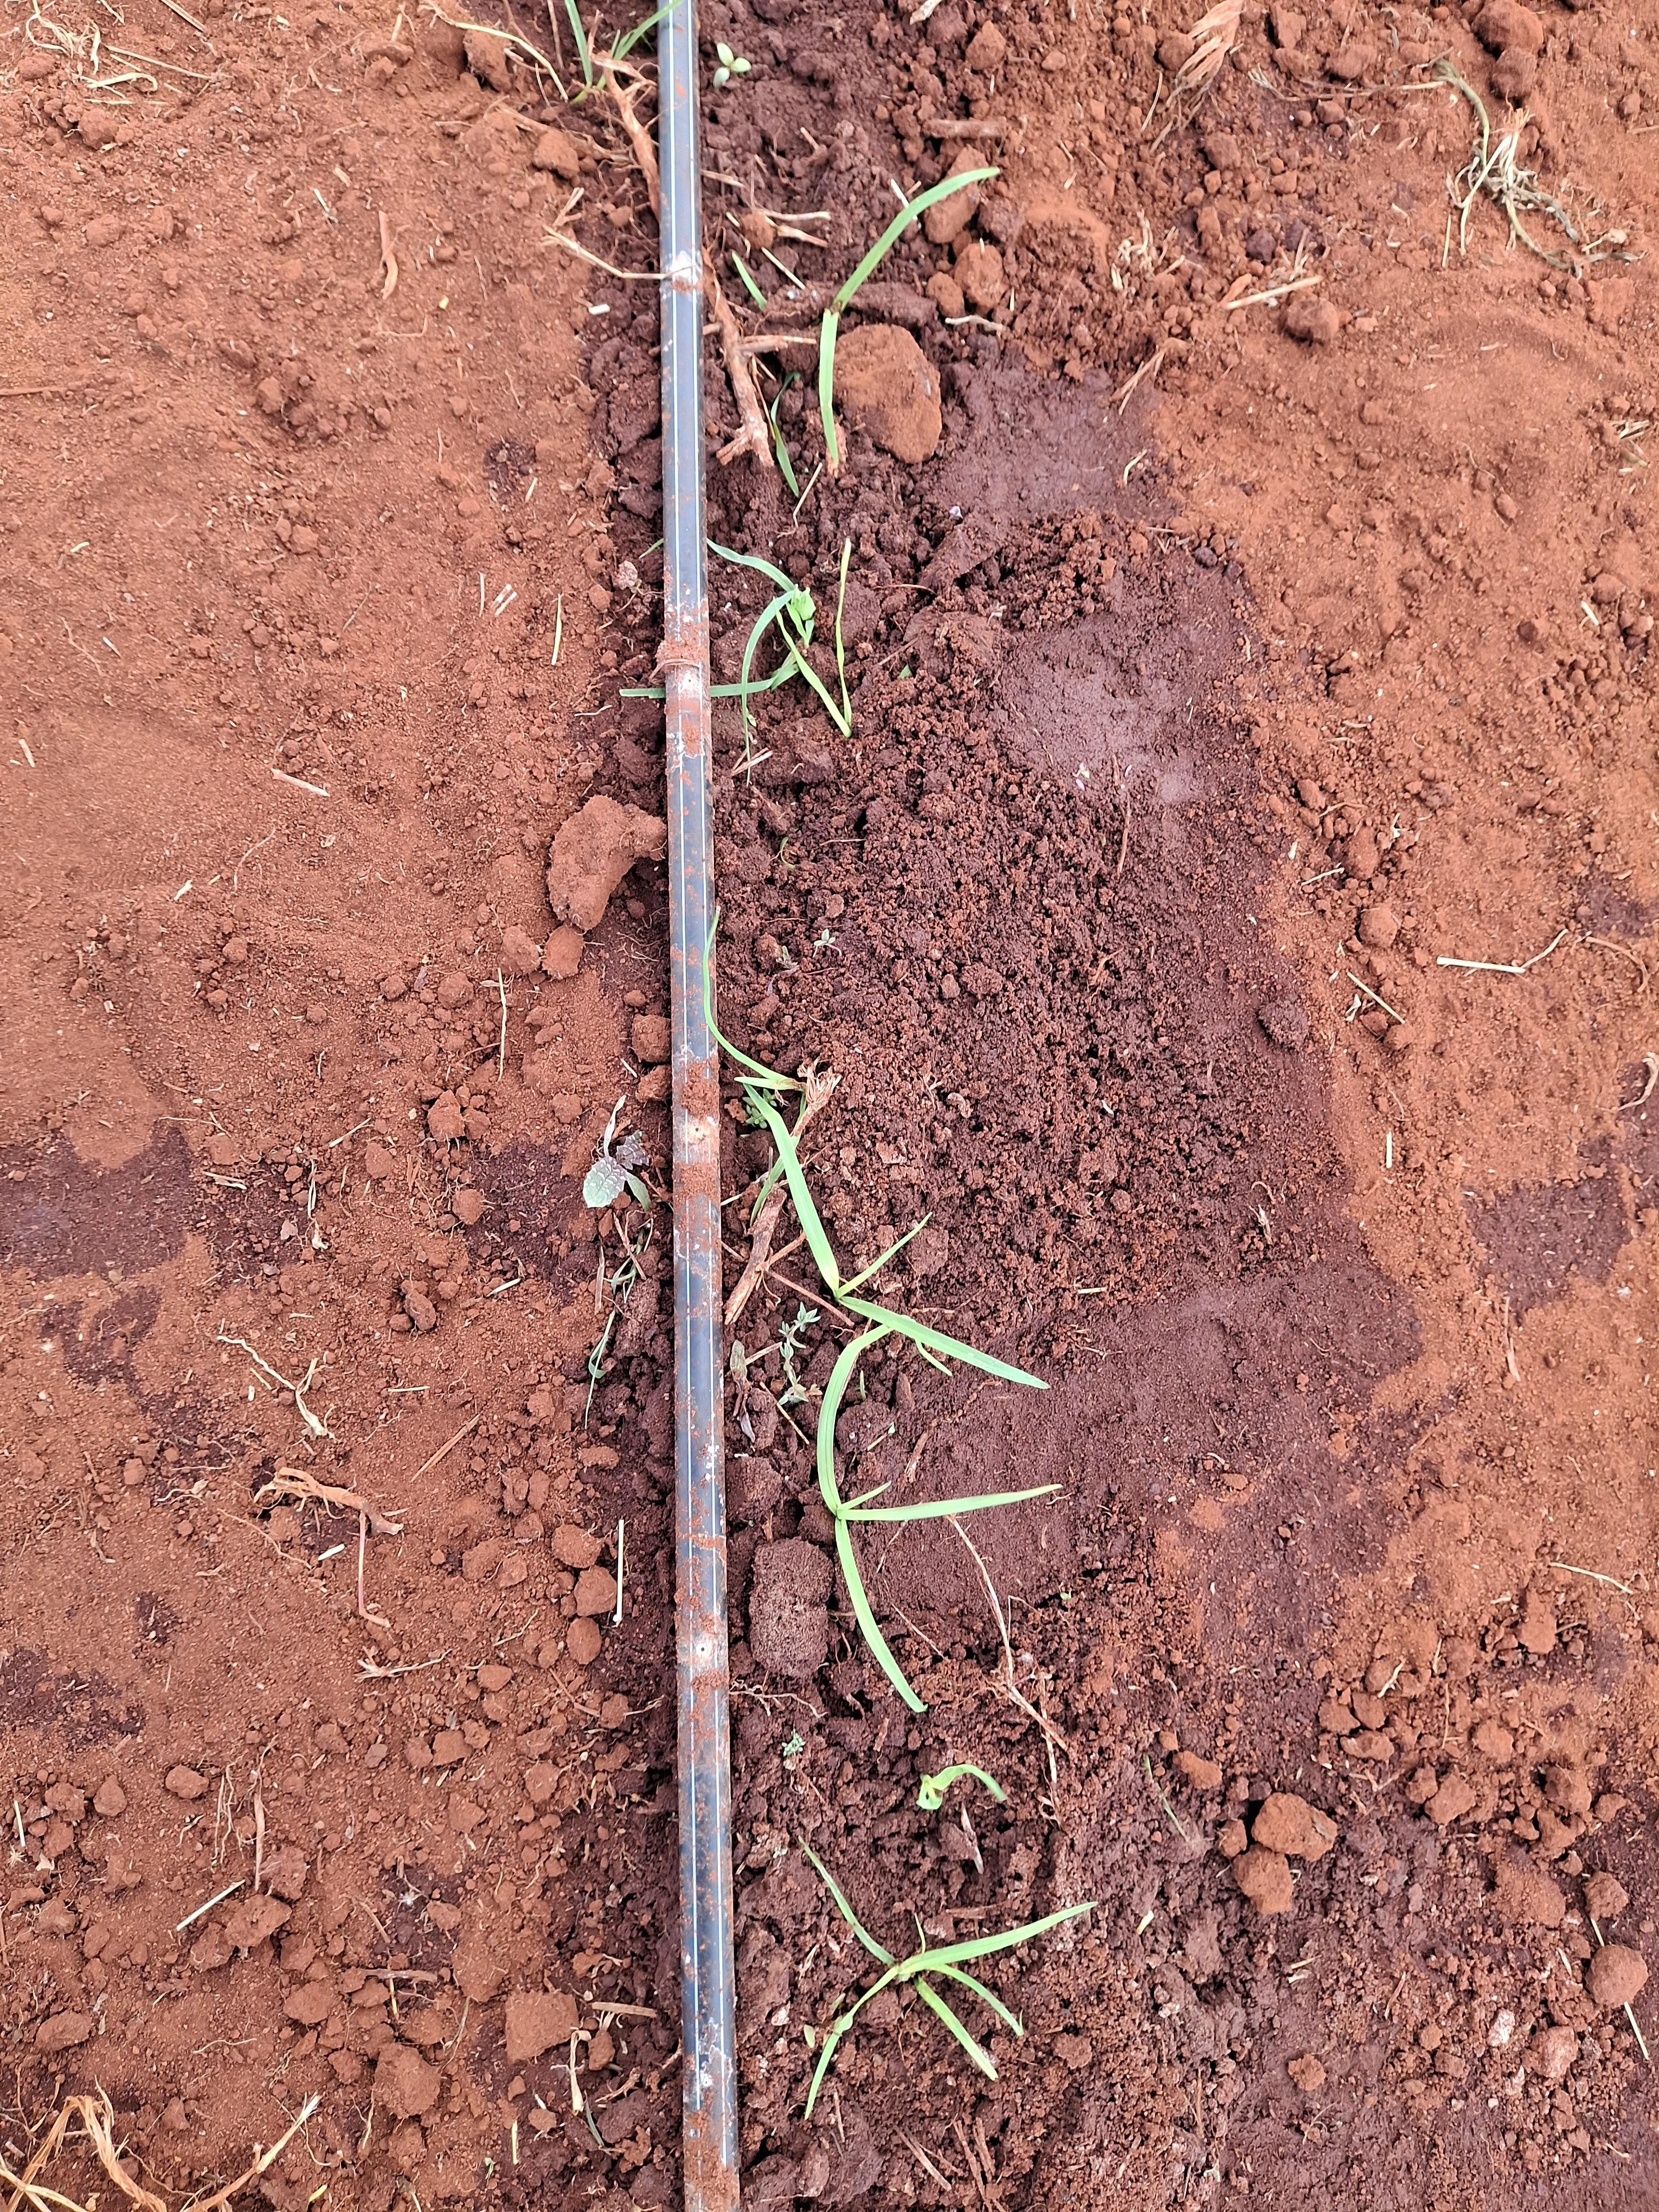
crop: finger millet
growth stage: vegetative
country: Kenya
